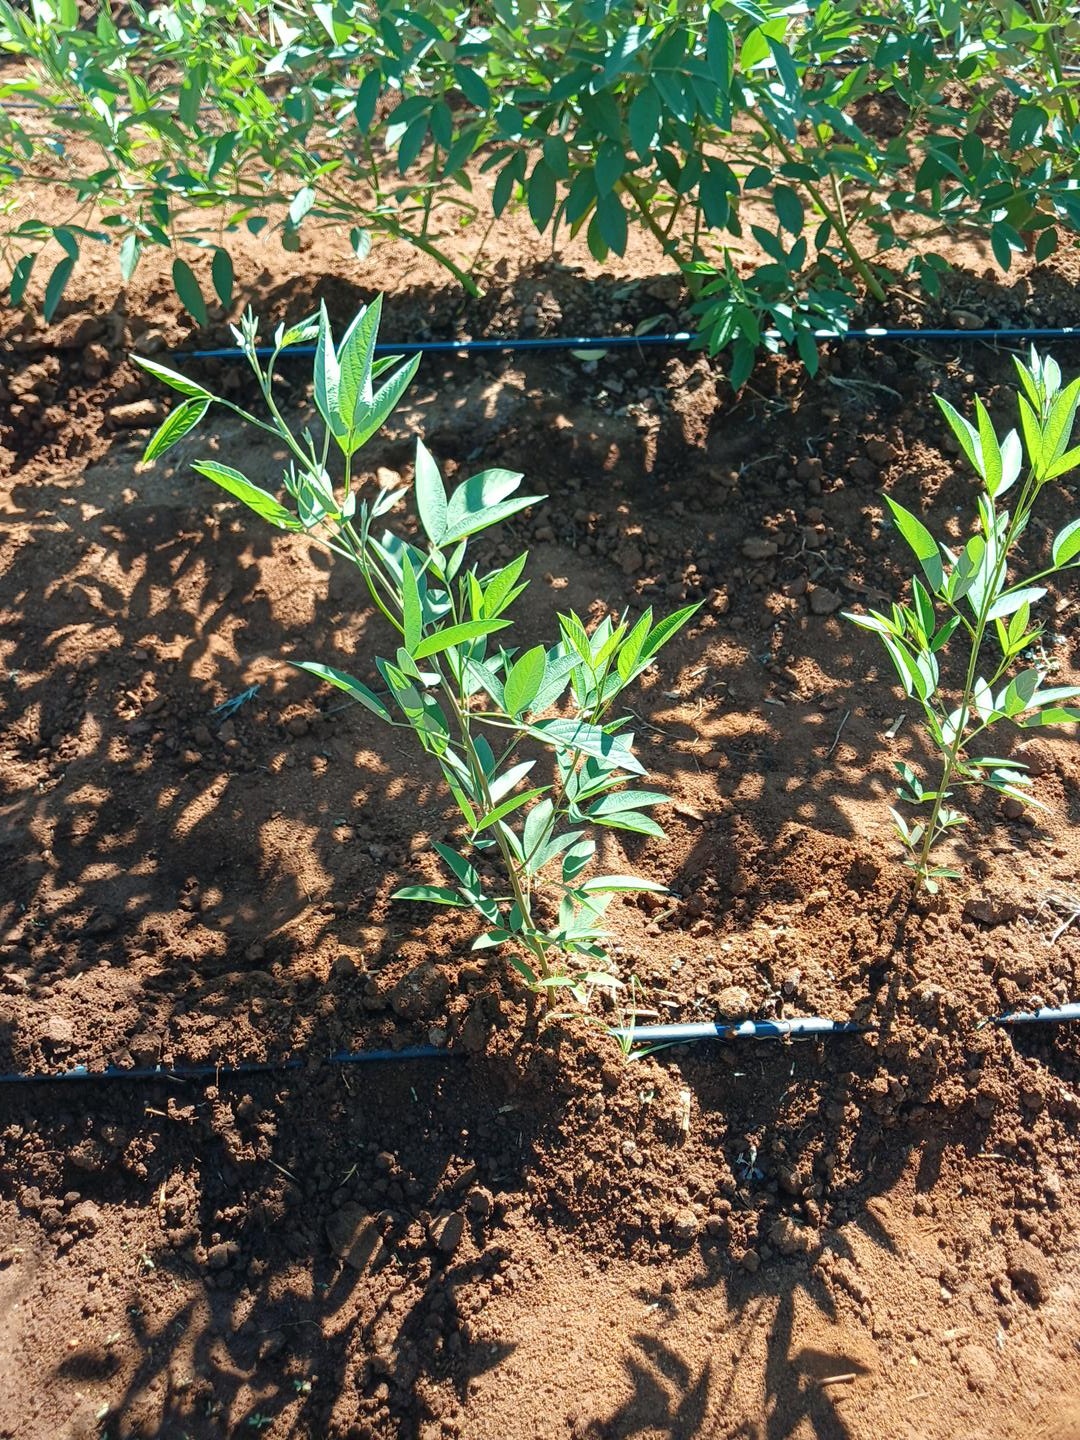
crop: pigeonpea
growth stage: vegetative
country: Kenya
